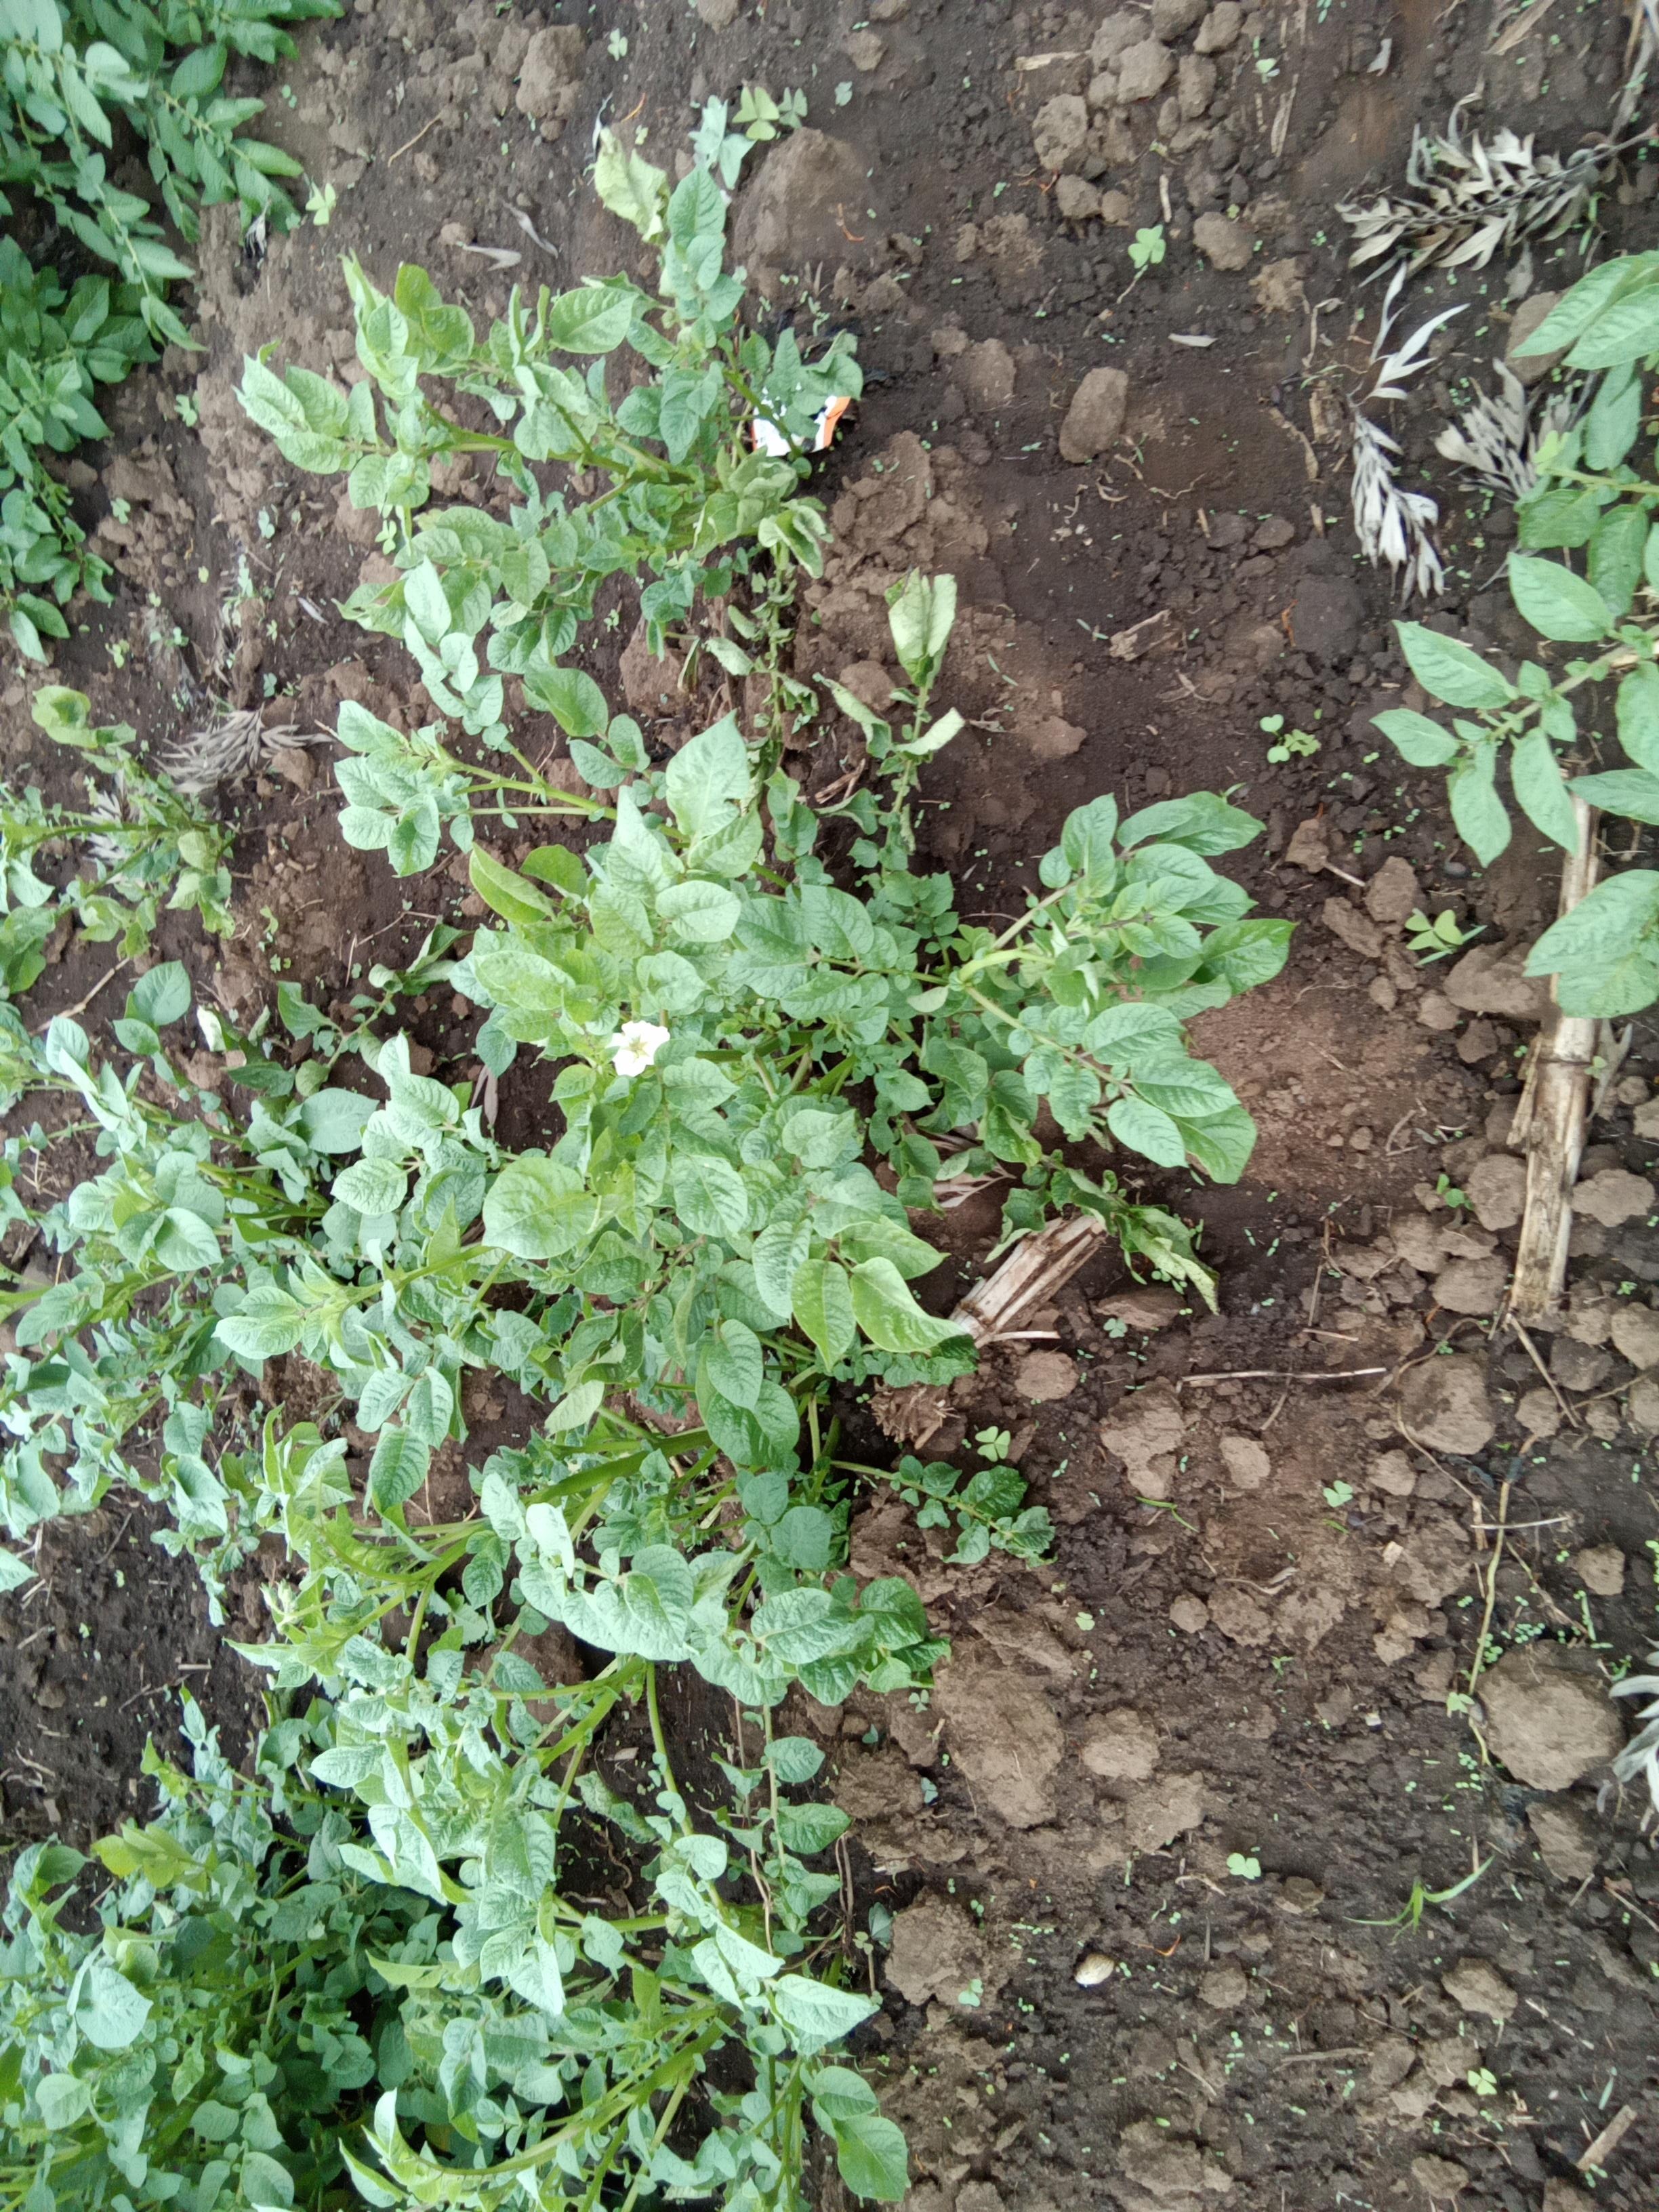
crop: potato
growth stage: flowering
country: Kenya
